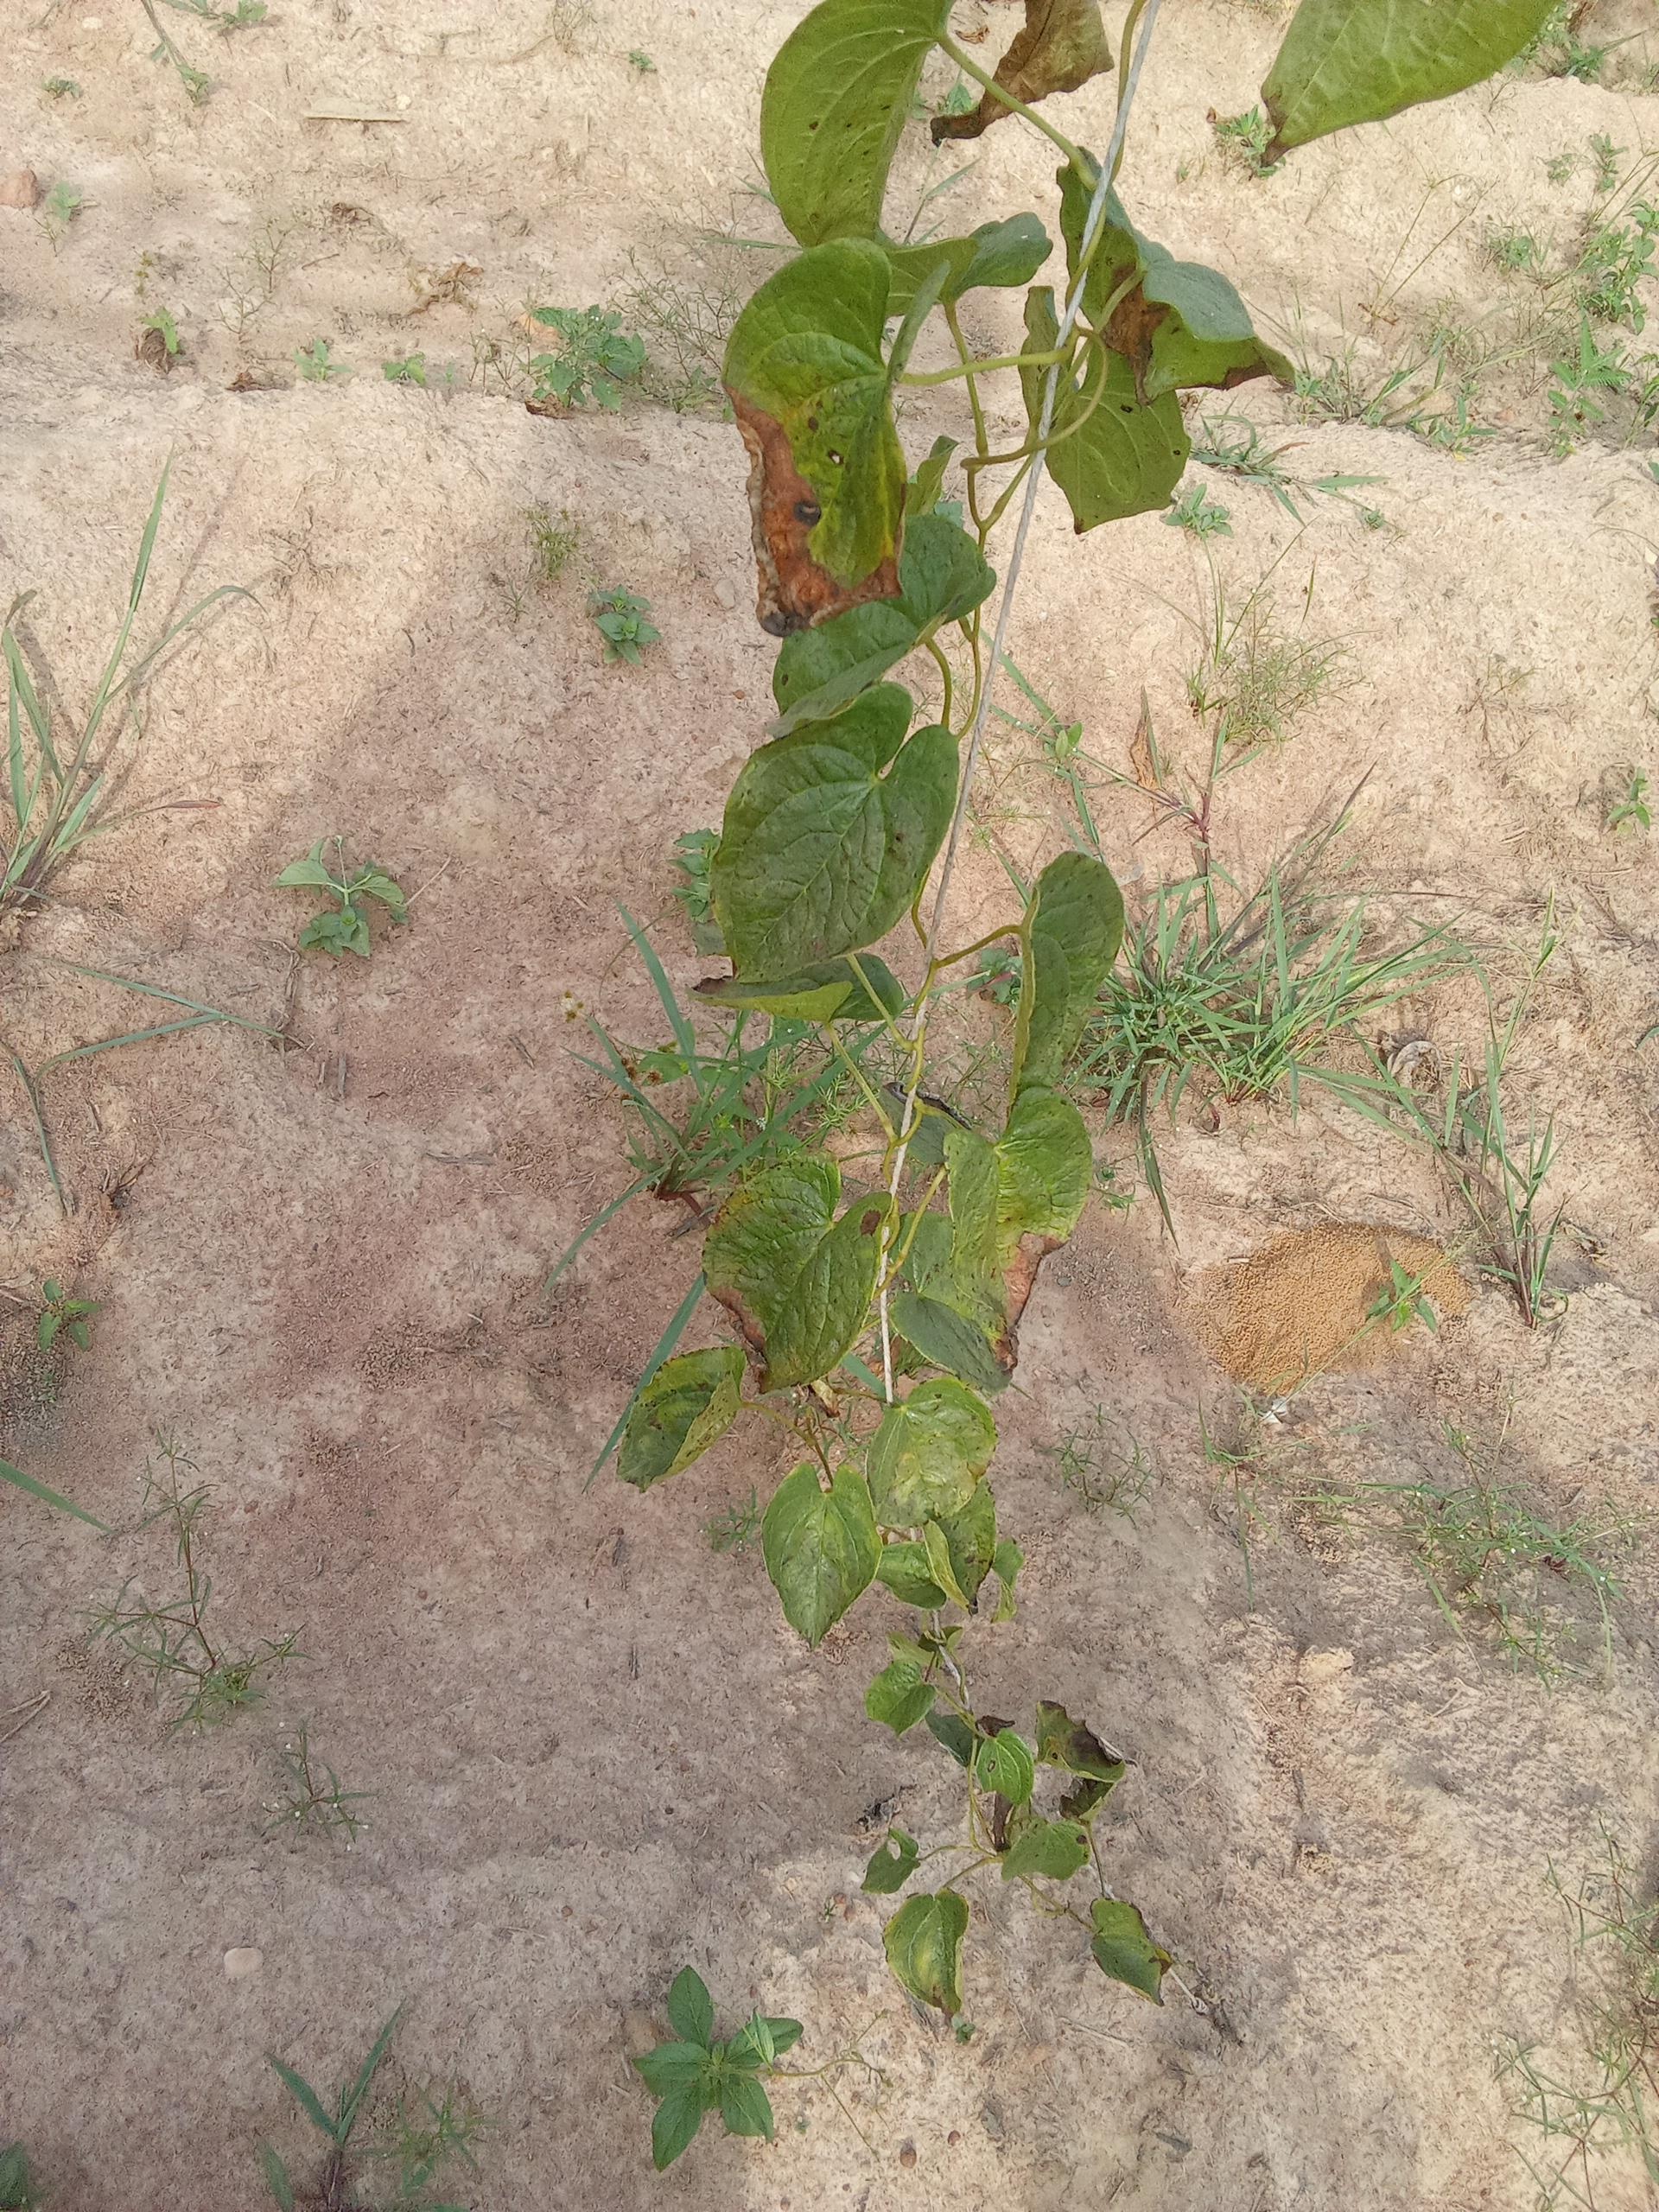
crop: yam
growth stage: maturity
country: Nigeria
